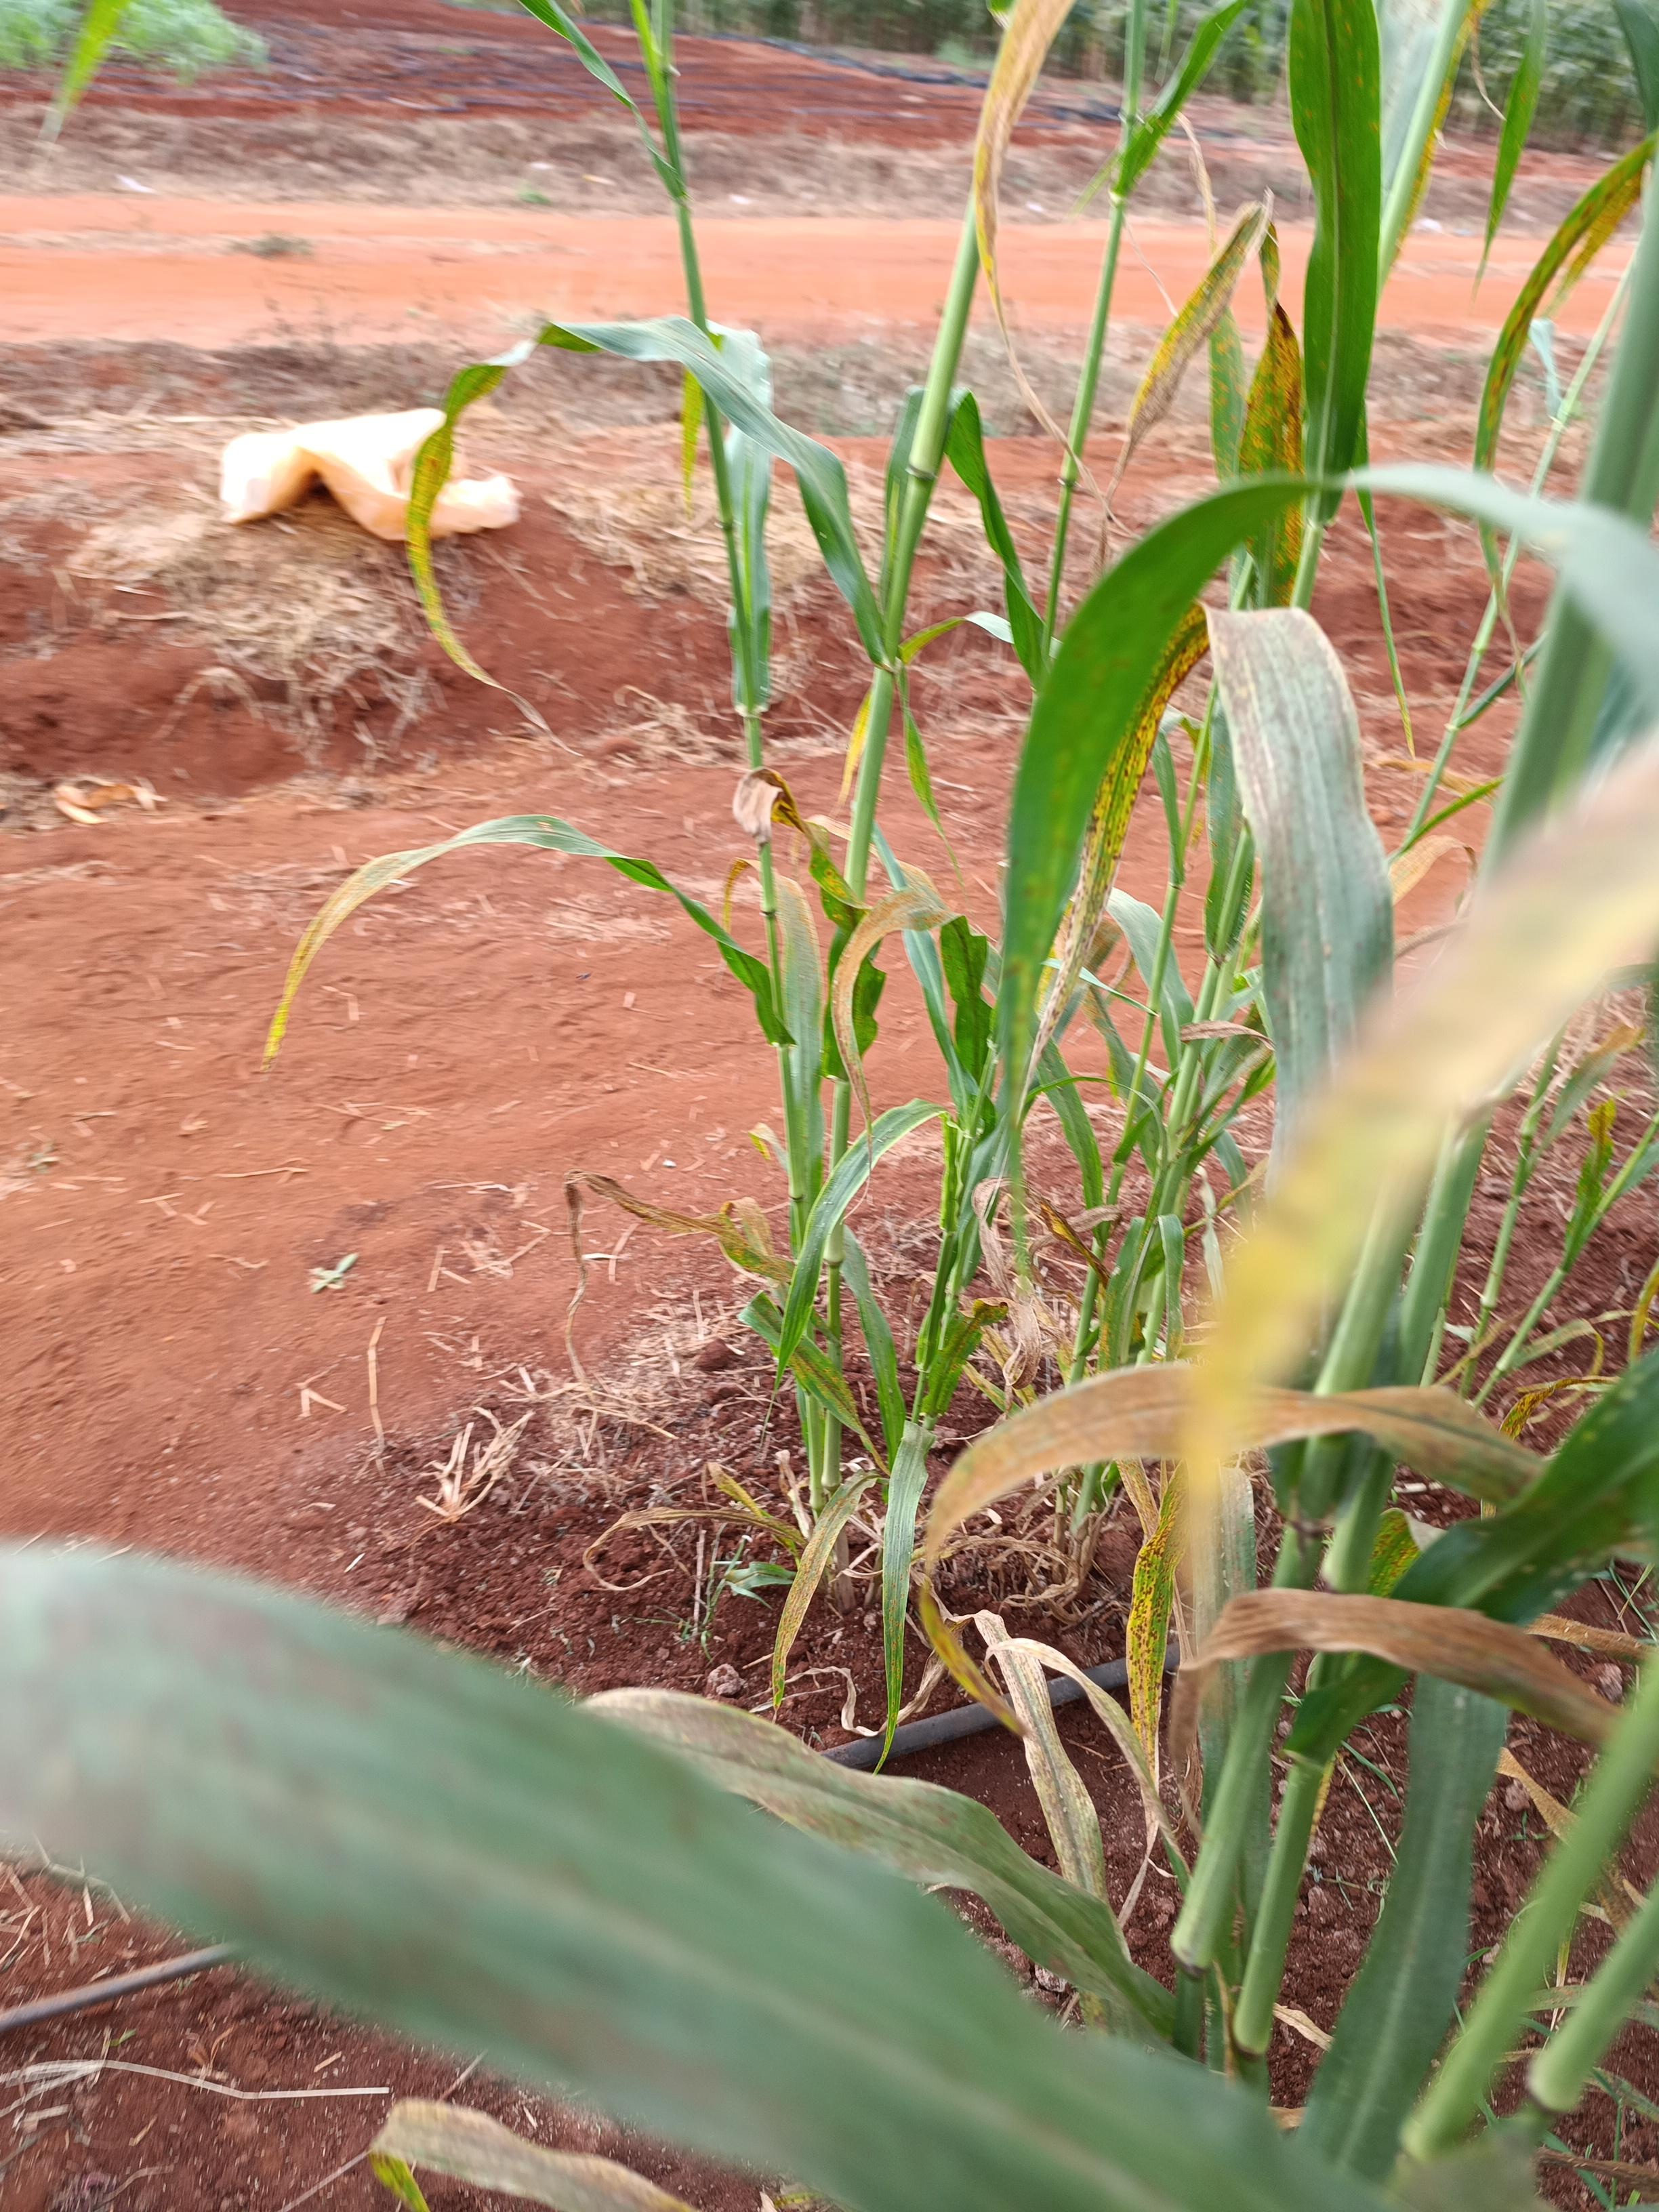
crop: pearl millet
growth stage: filling grain
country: Kenya
